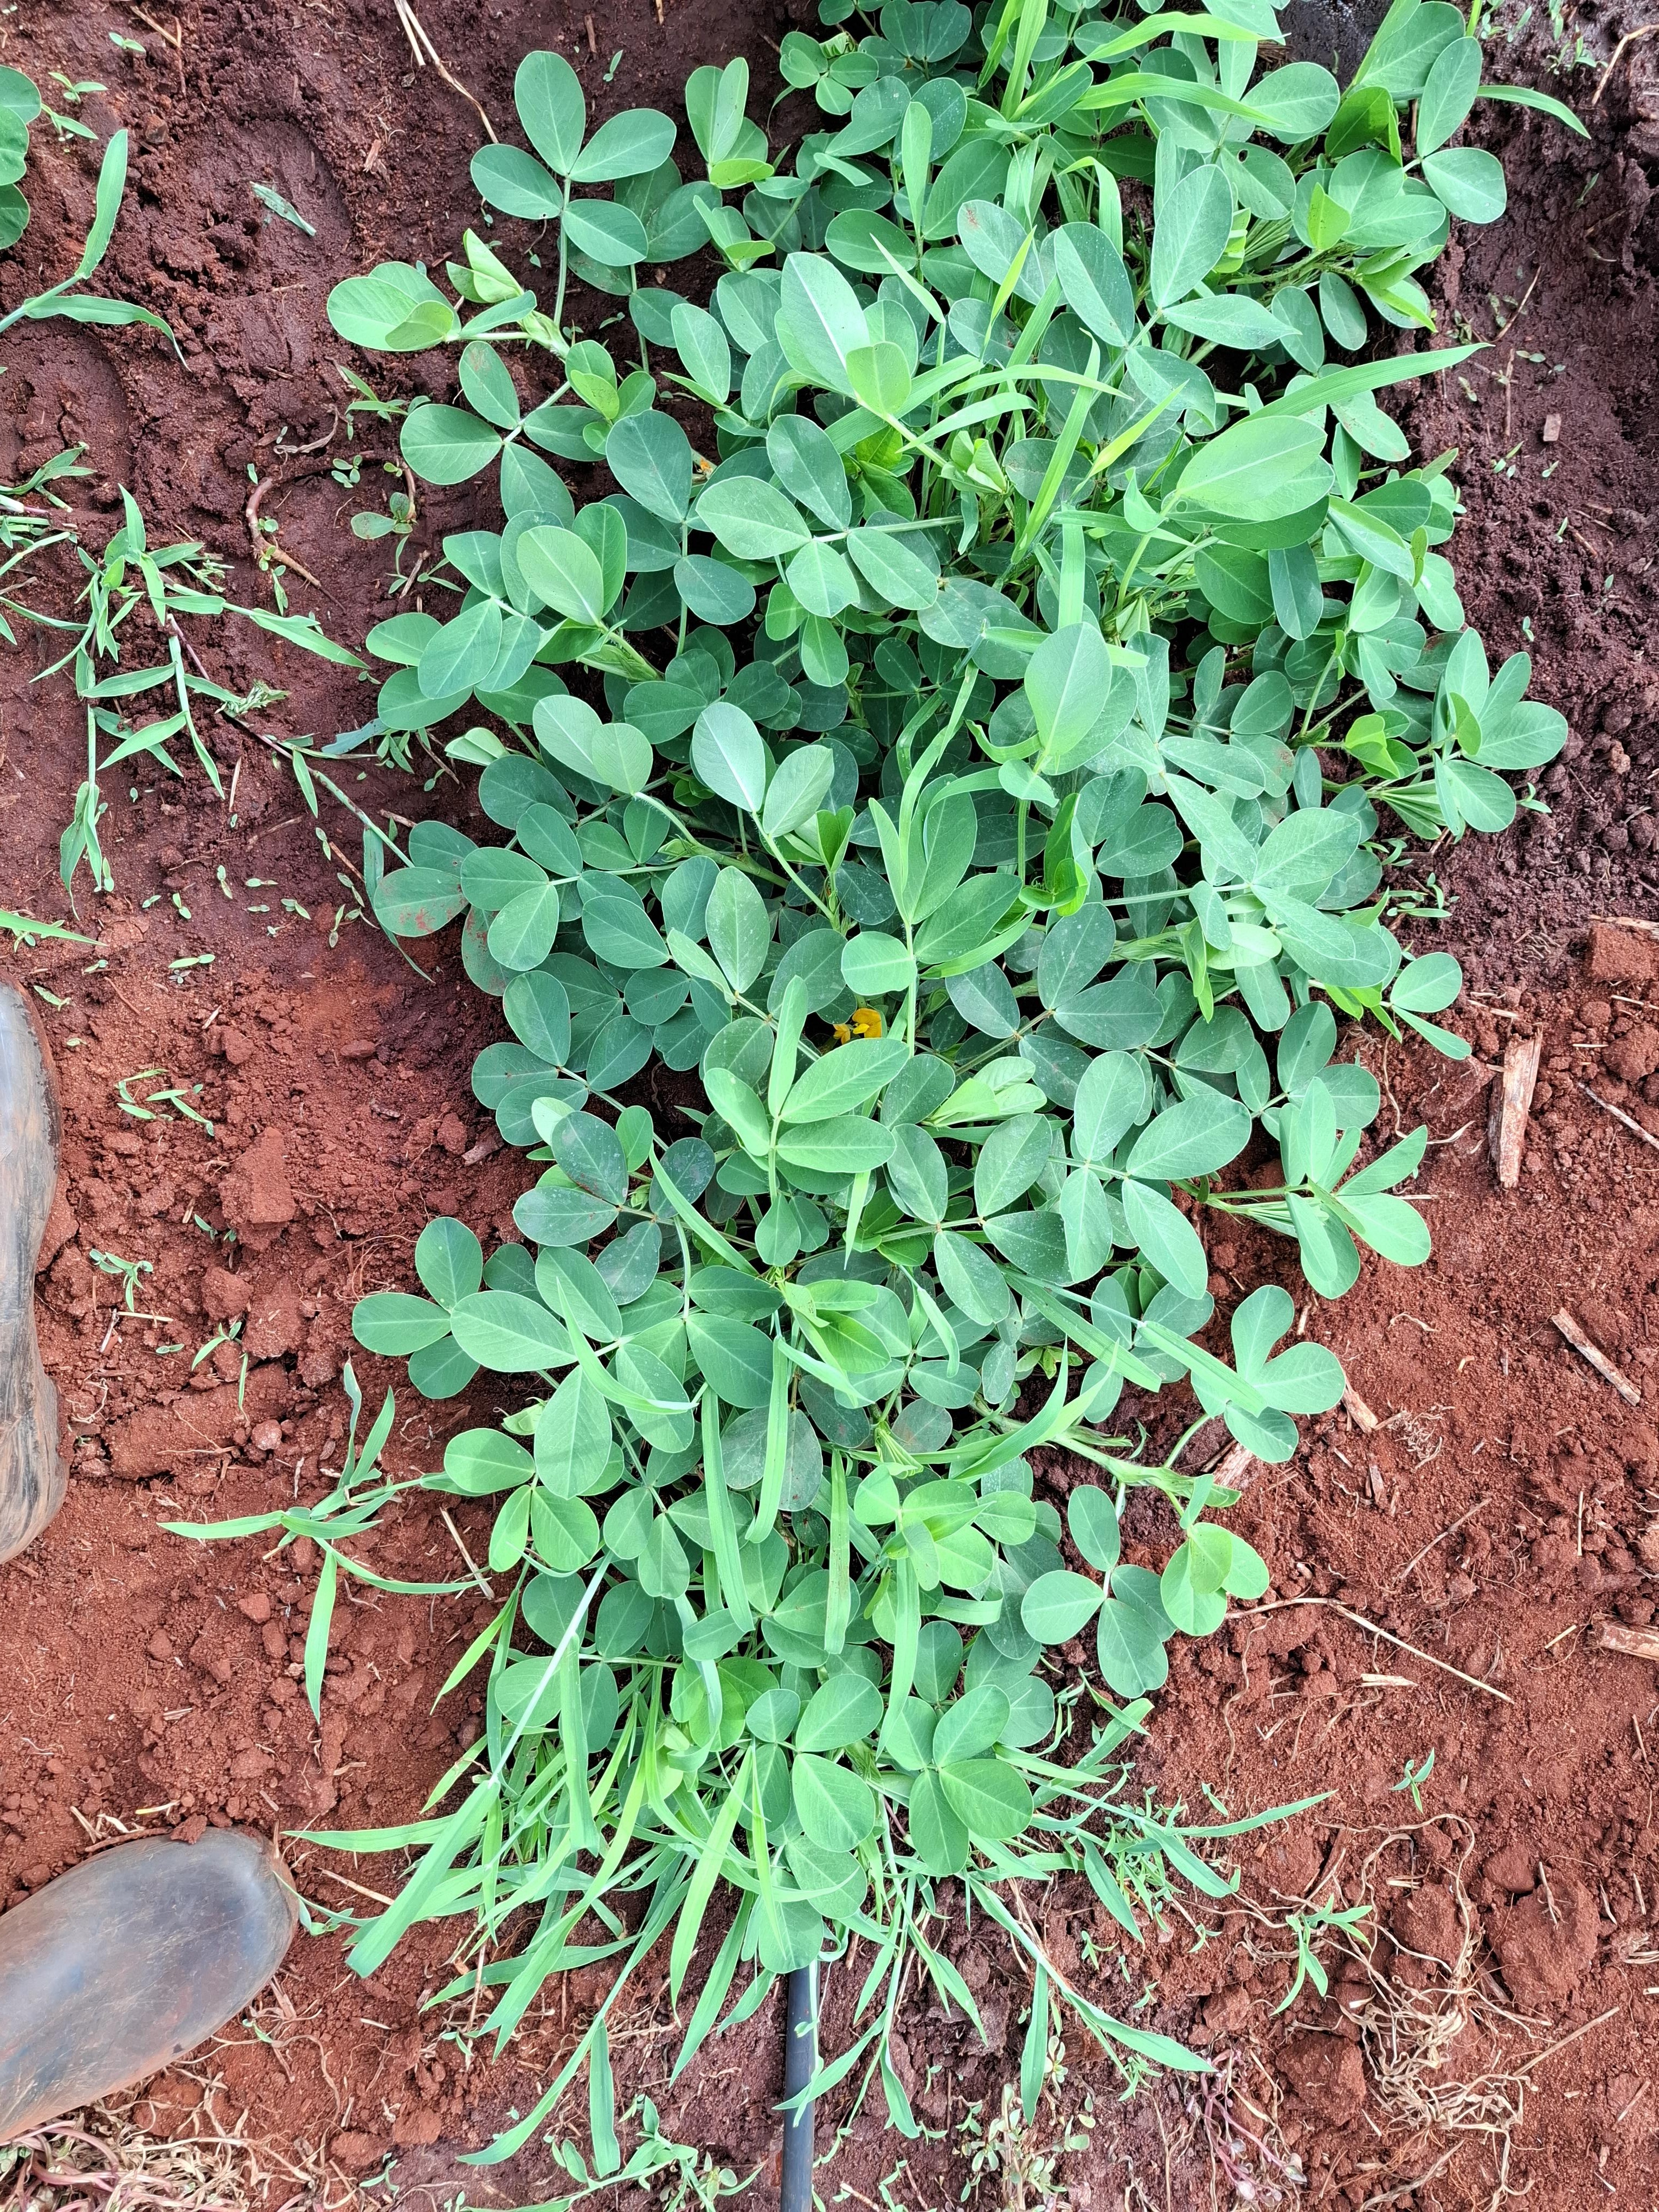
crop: groundnut
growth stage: flowering
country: Kenya
